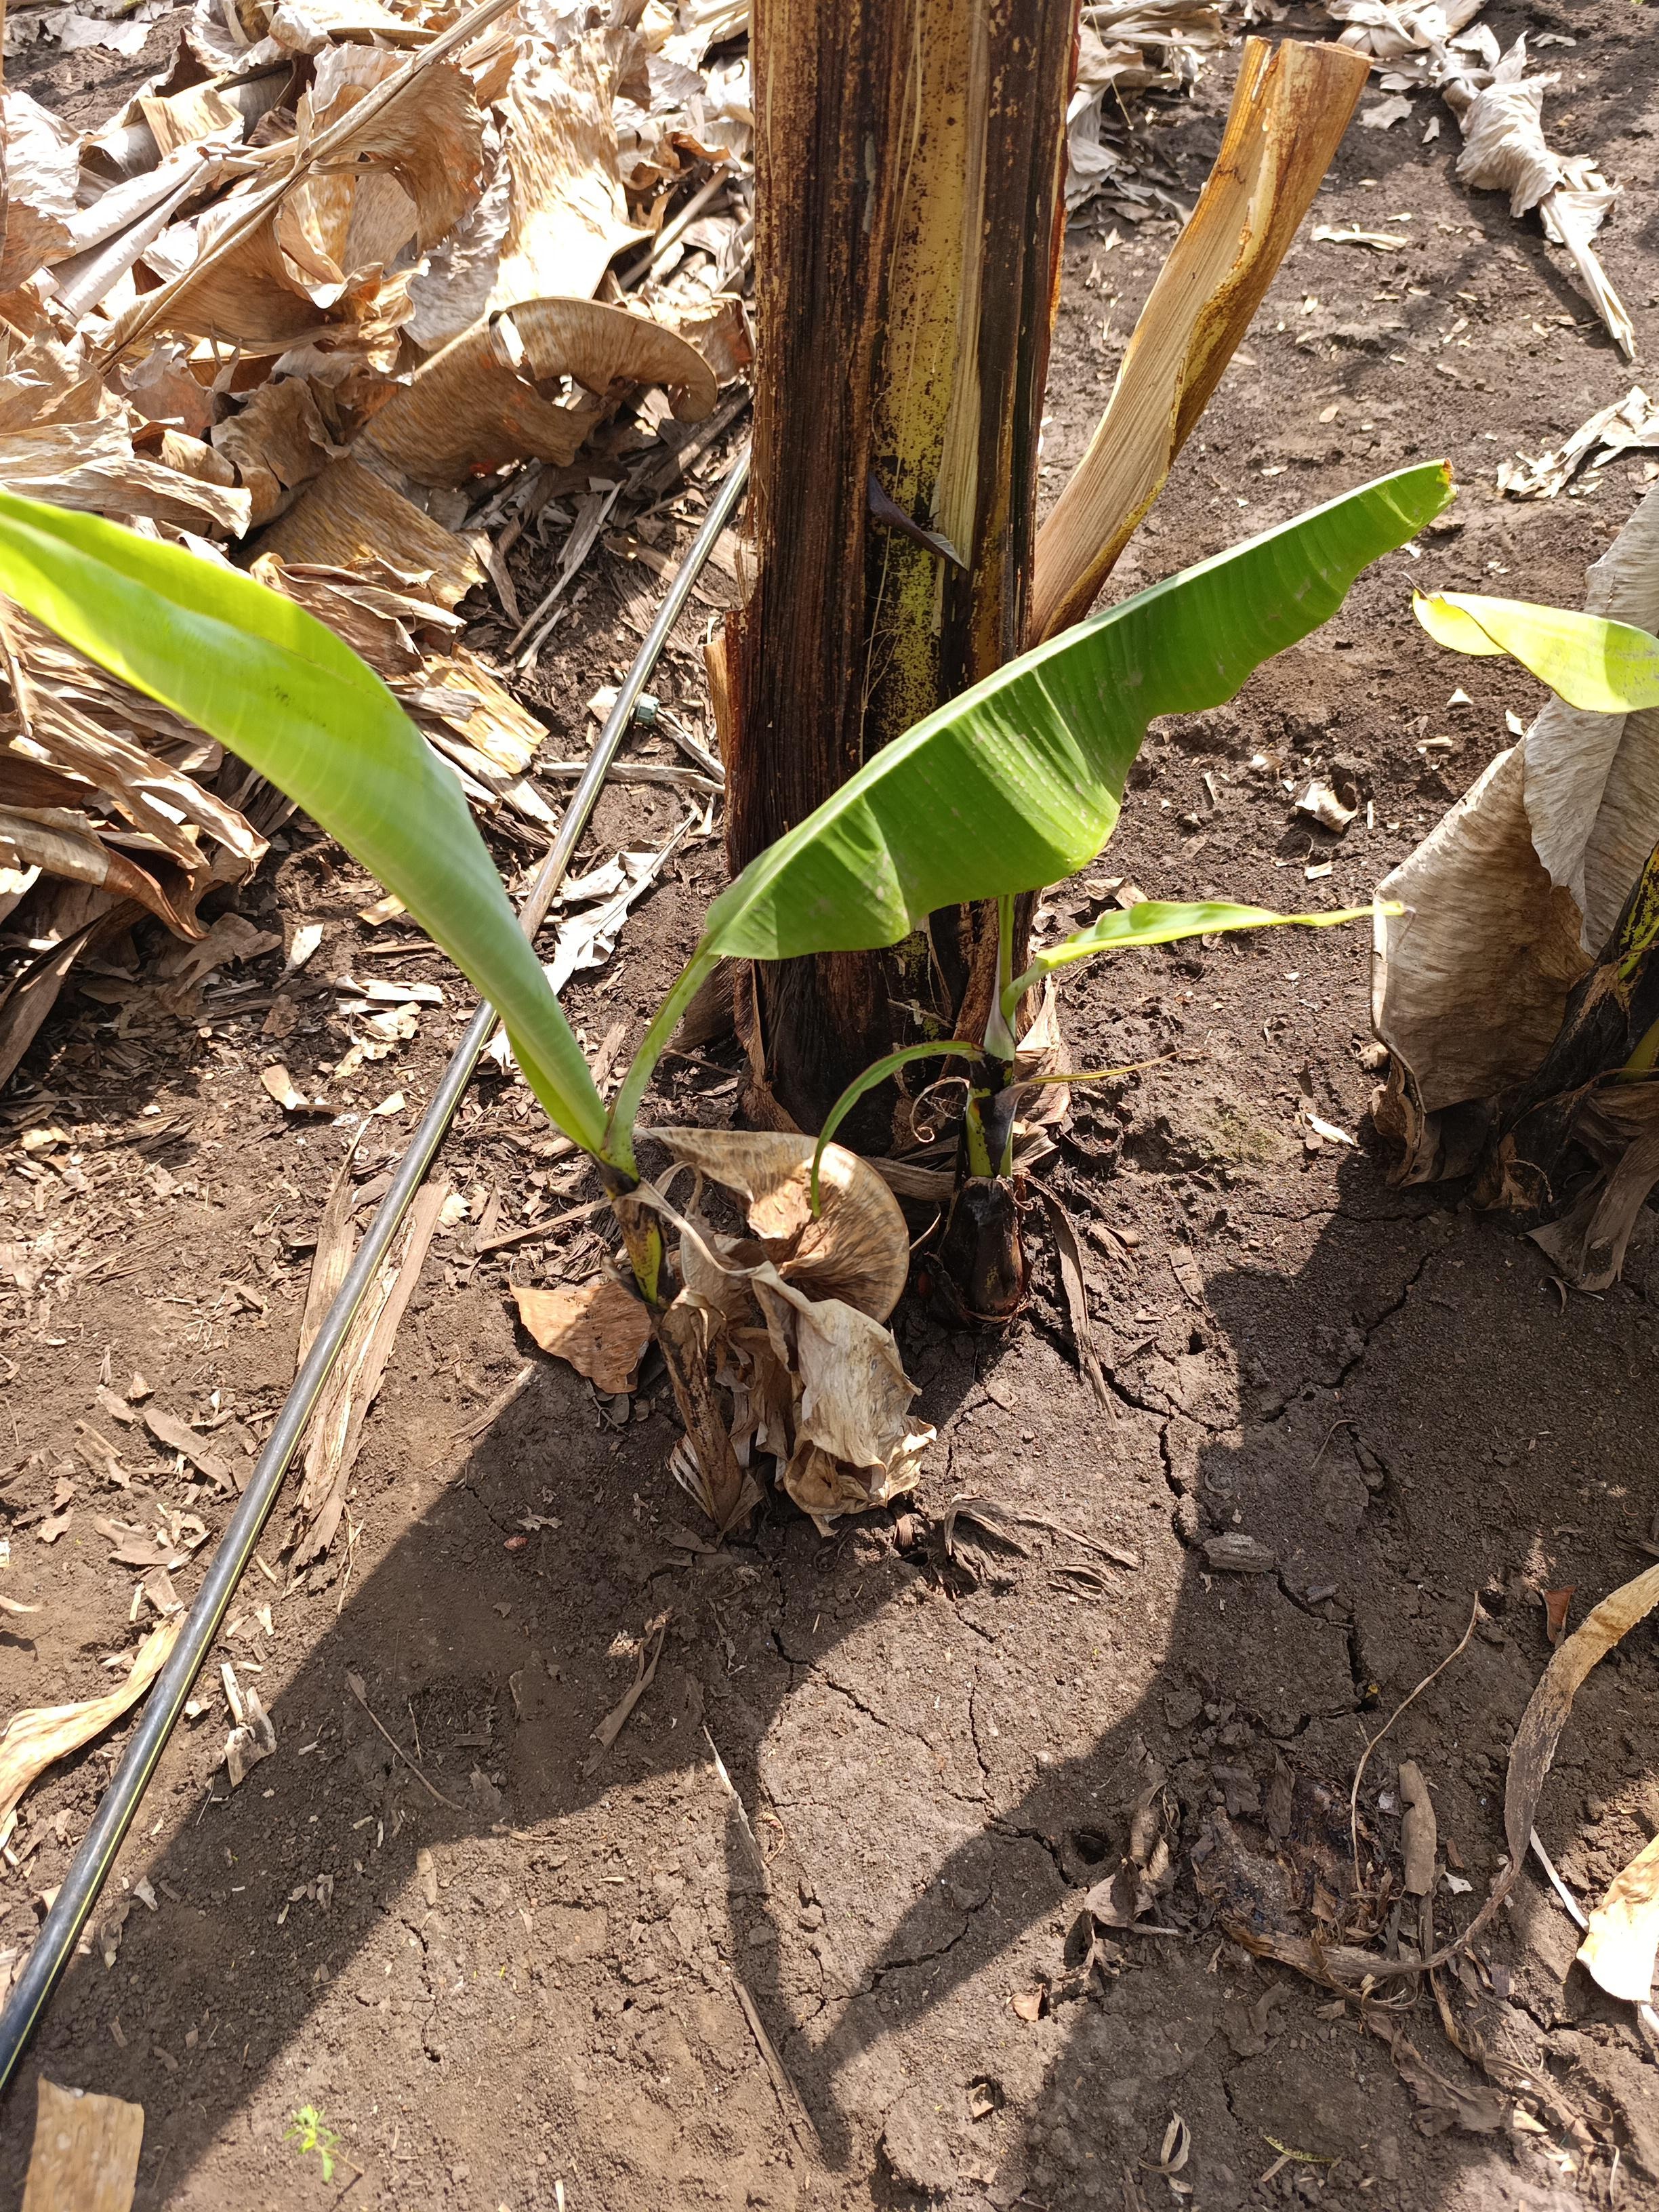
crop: banana
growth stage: emergence sucker
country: Tanzania
